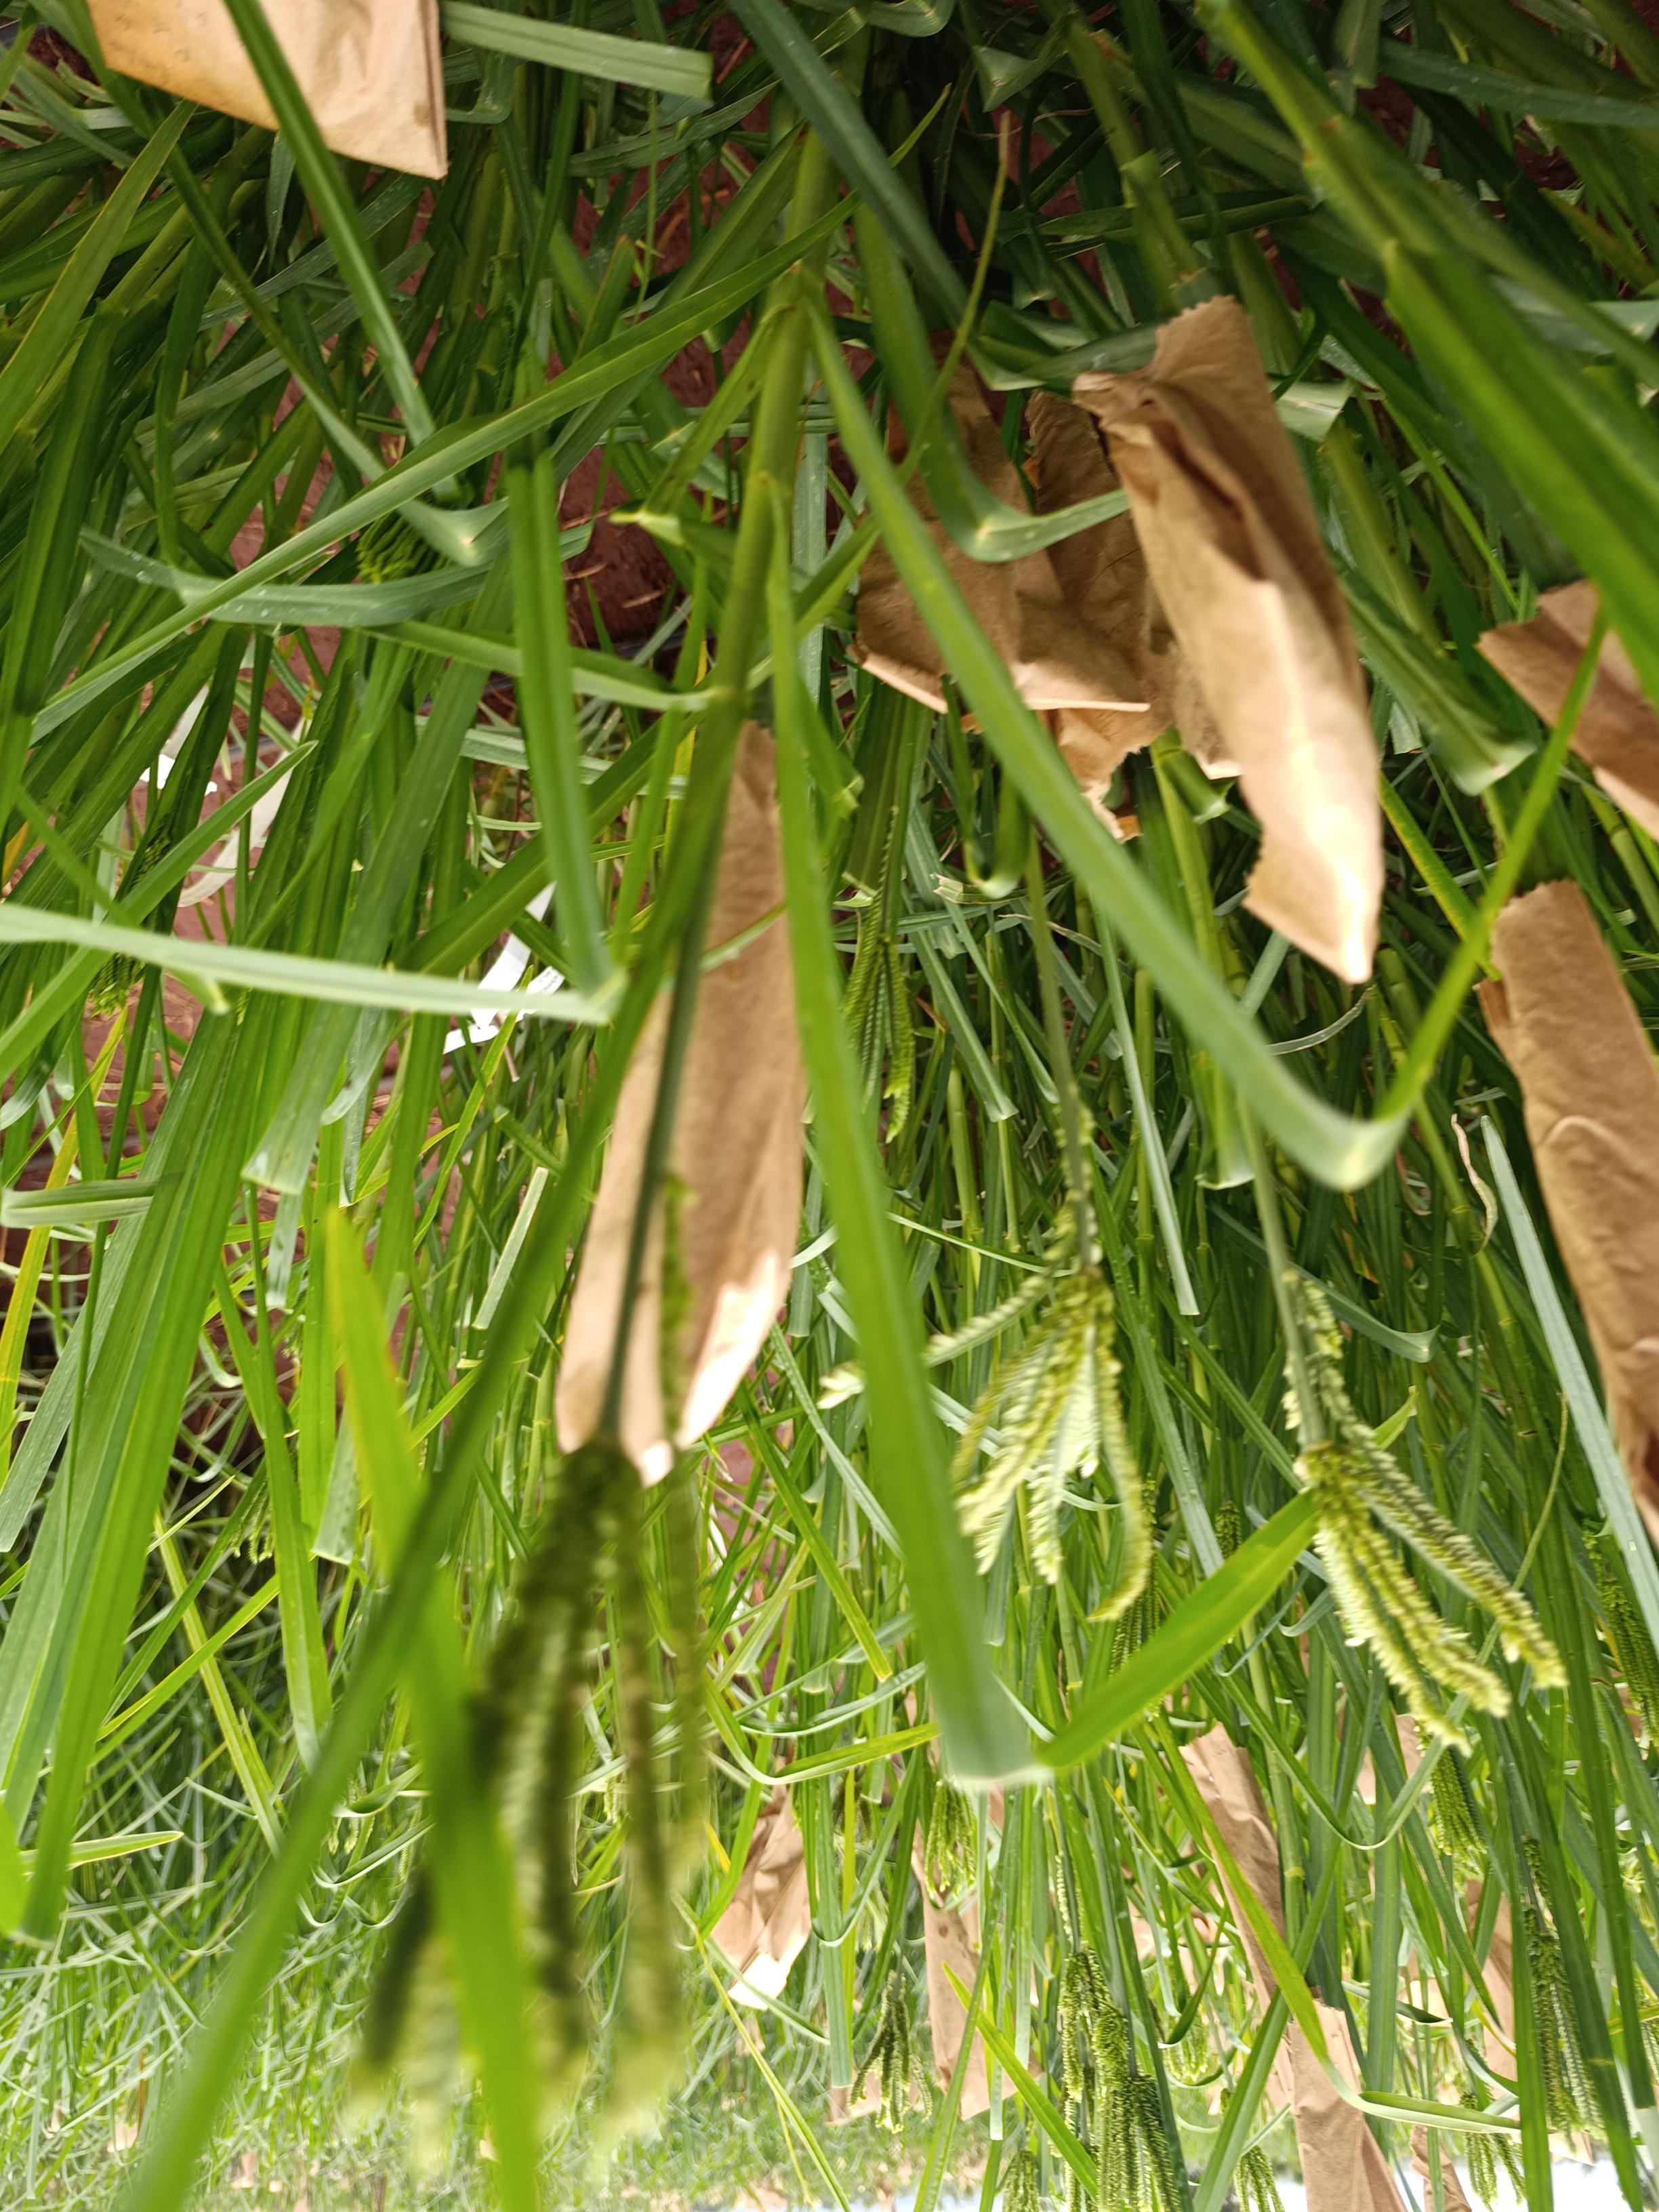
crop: finger millet
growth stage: flowering
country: Kenya
